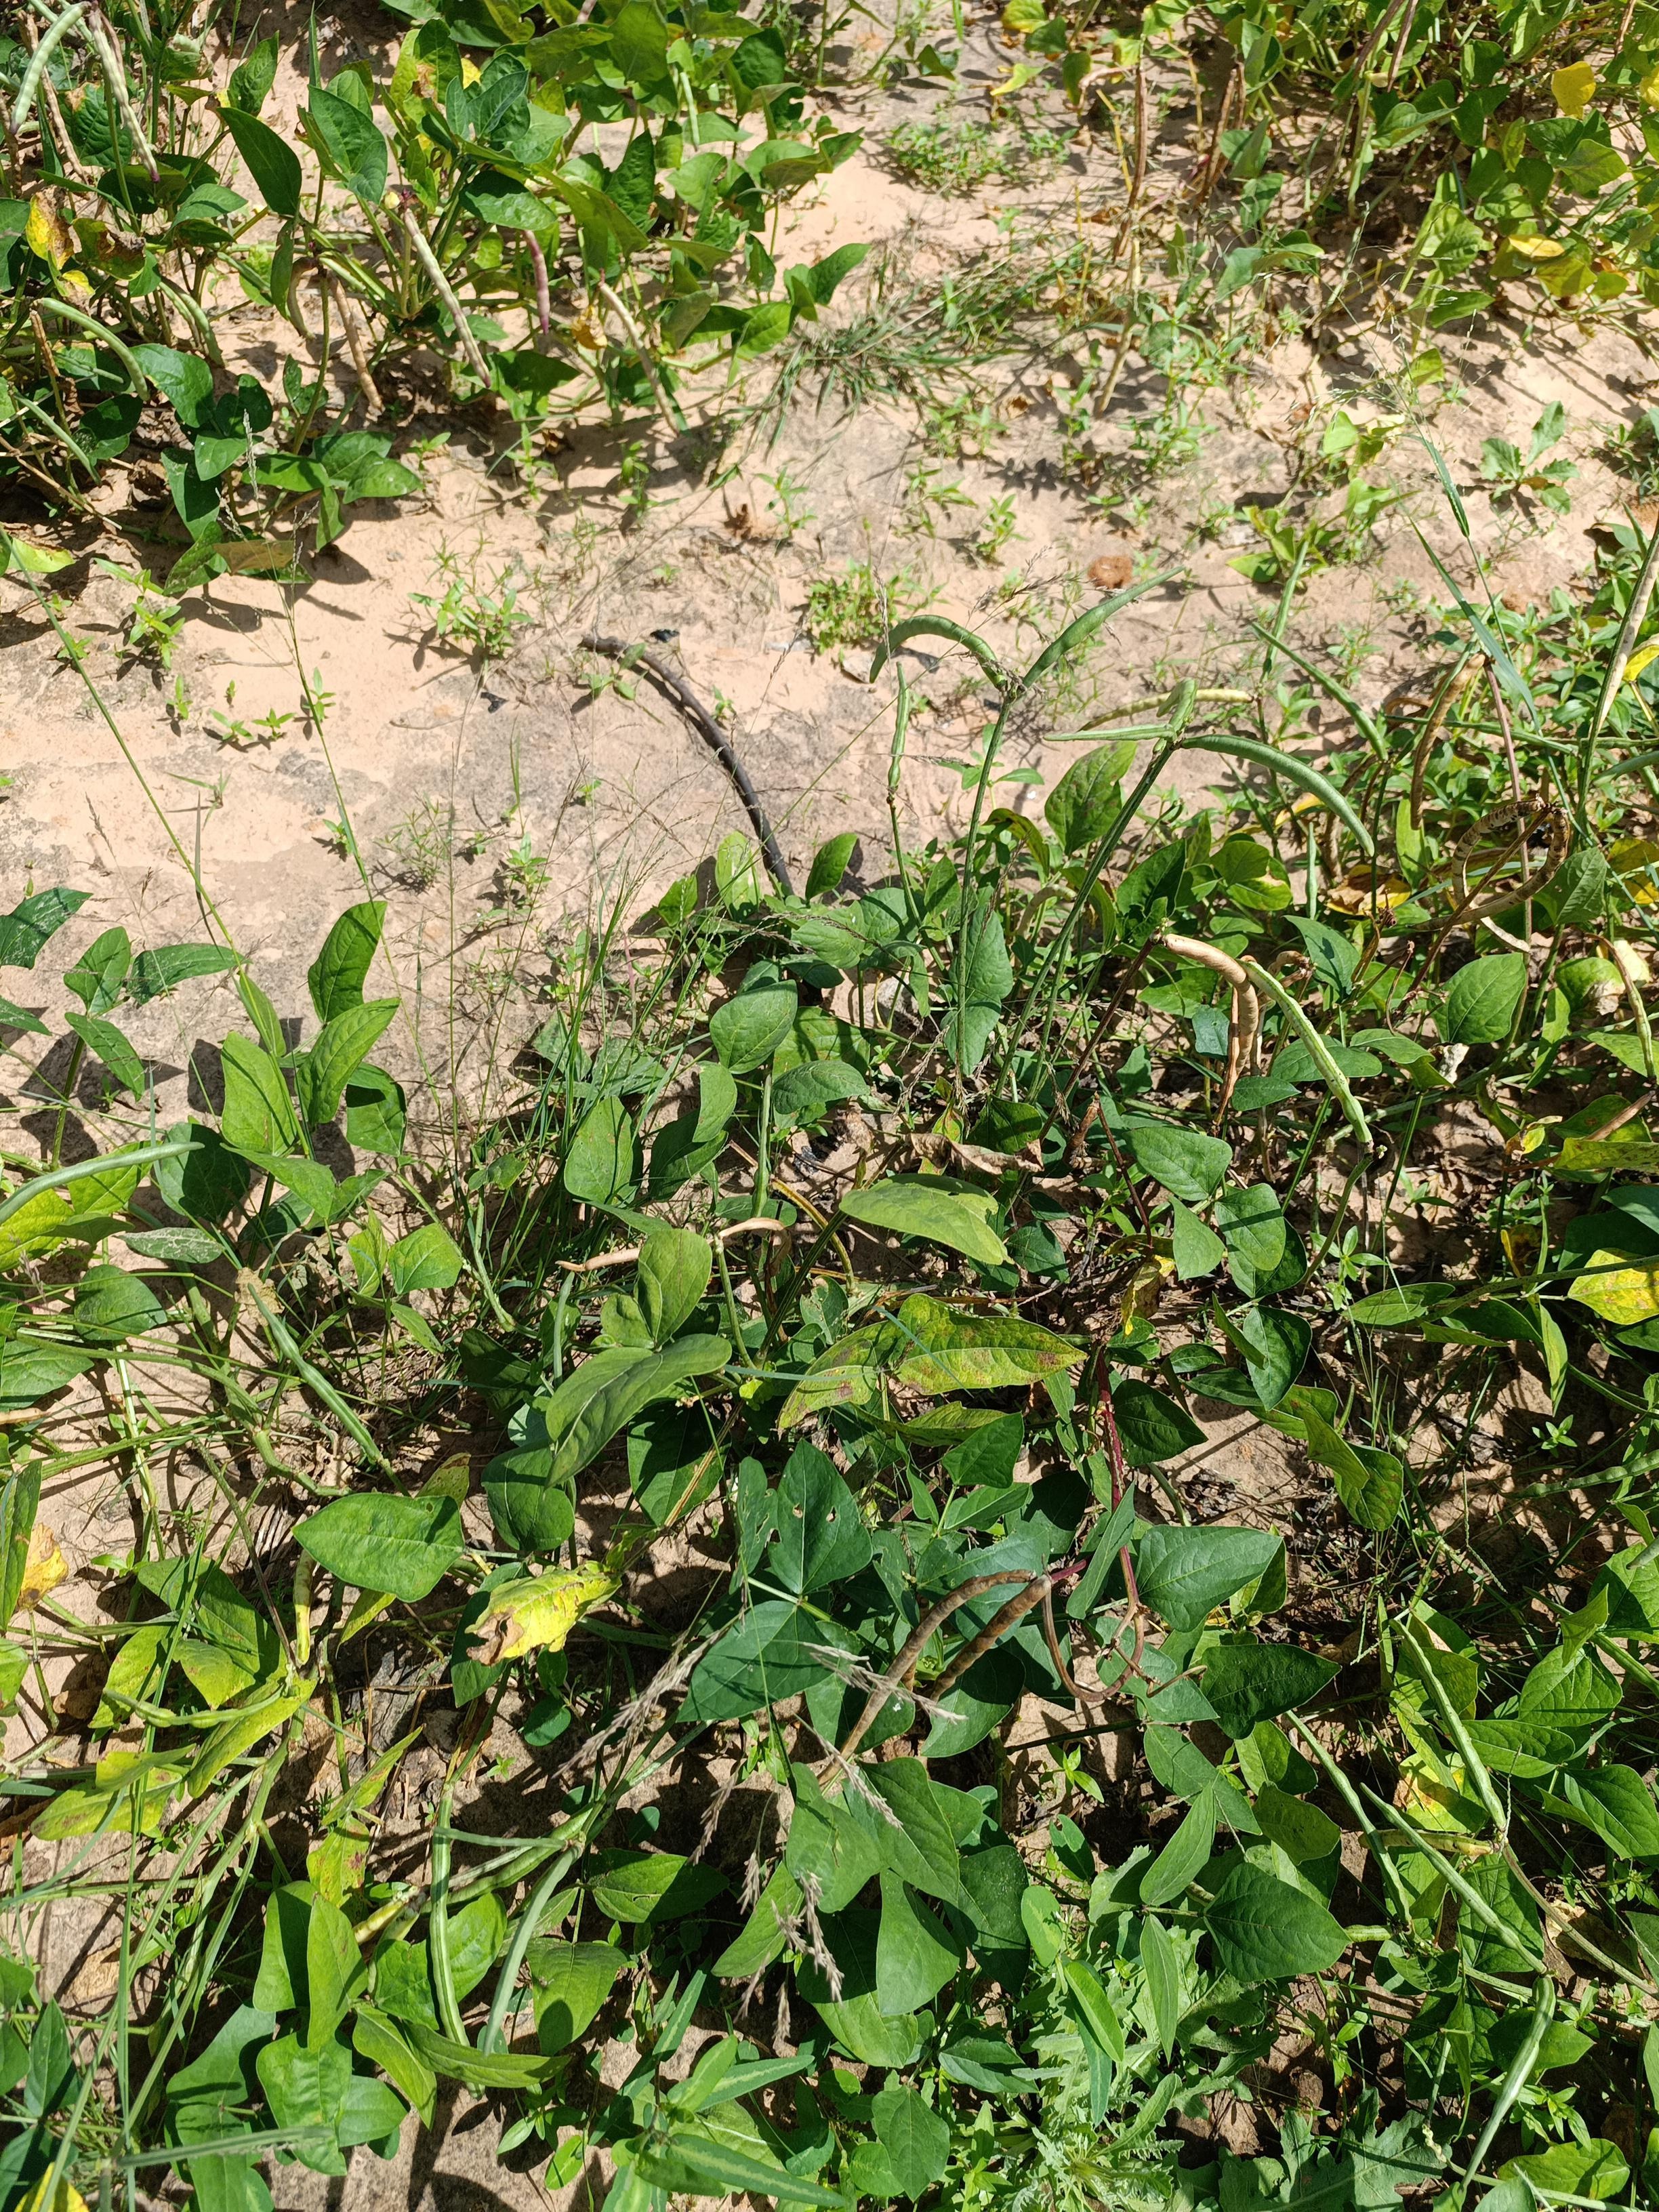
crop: cowpea
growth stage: maturity
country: Nigeria
